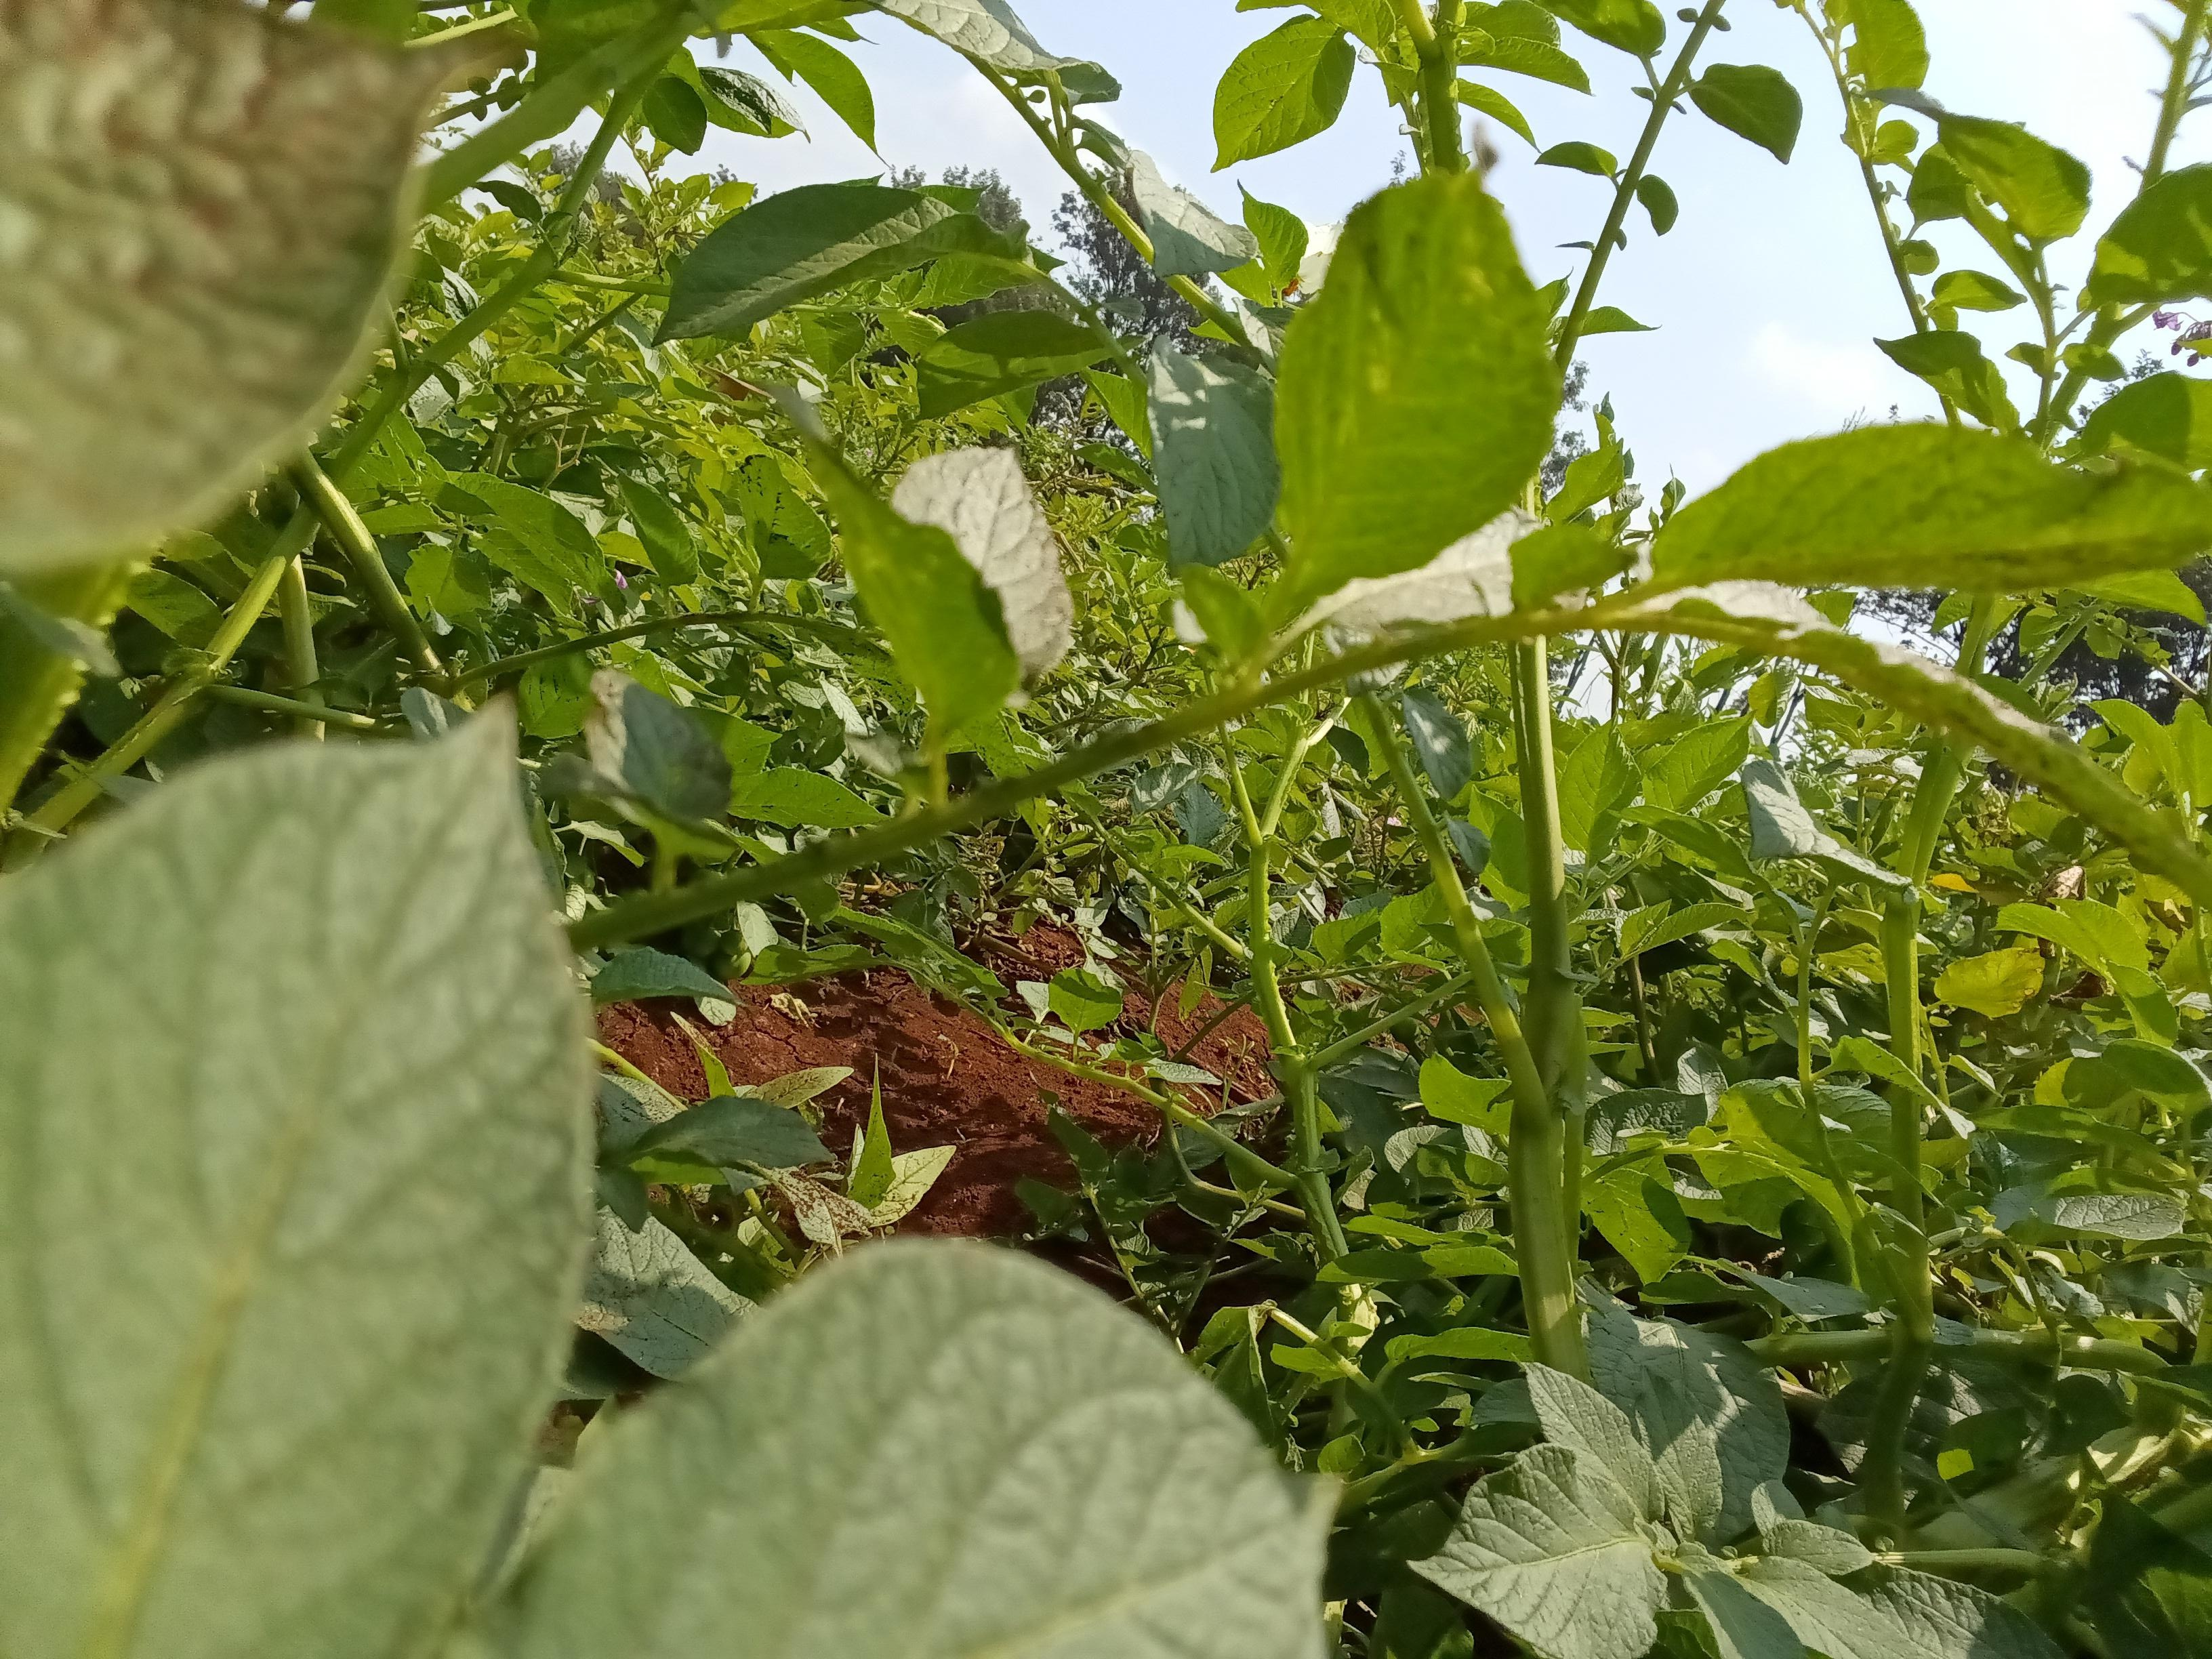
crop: potato
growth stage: maturity
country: Kenya
